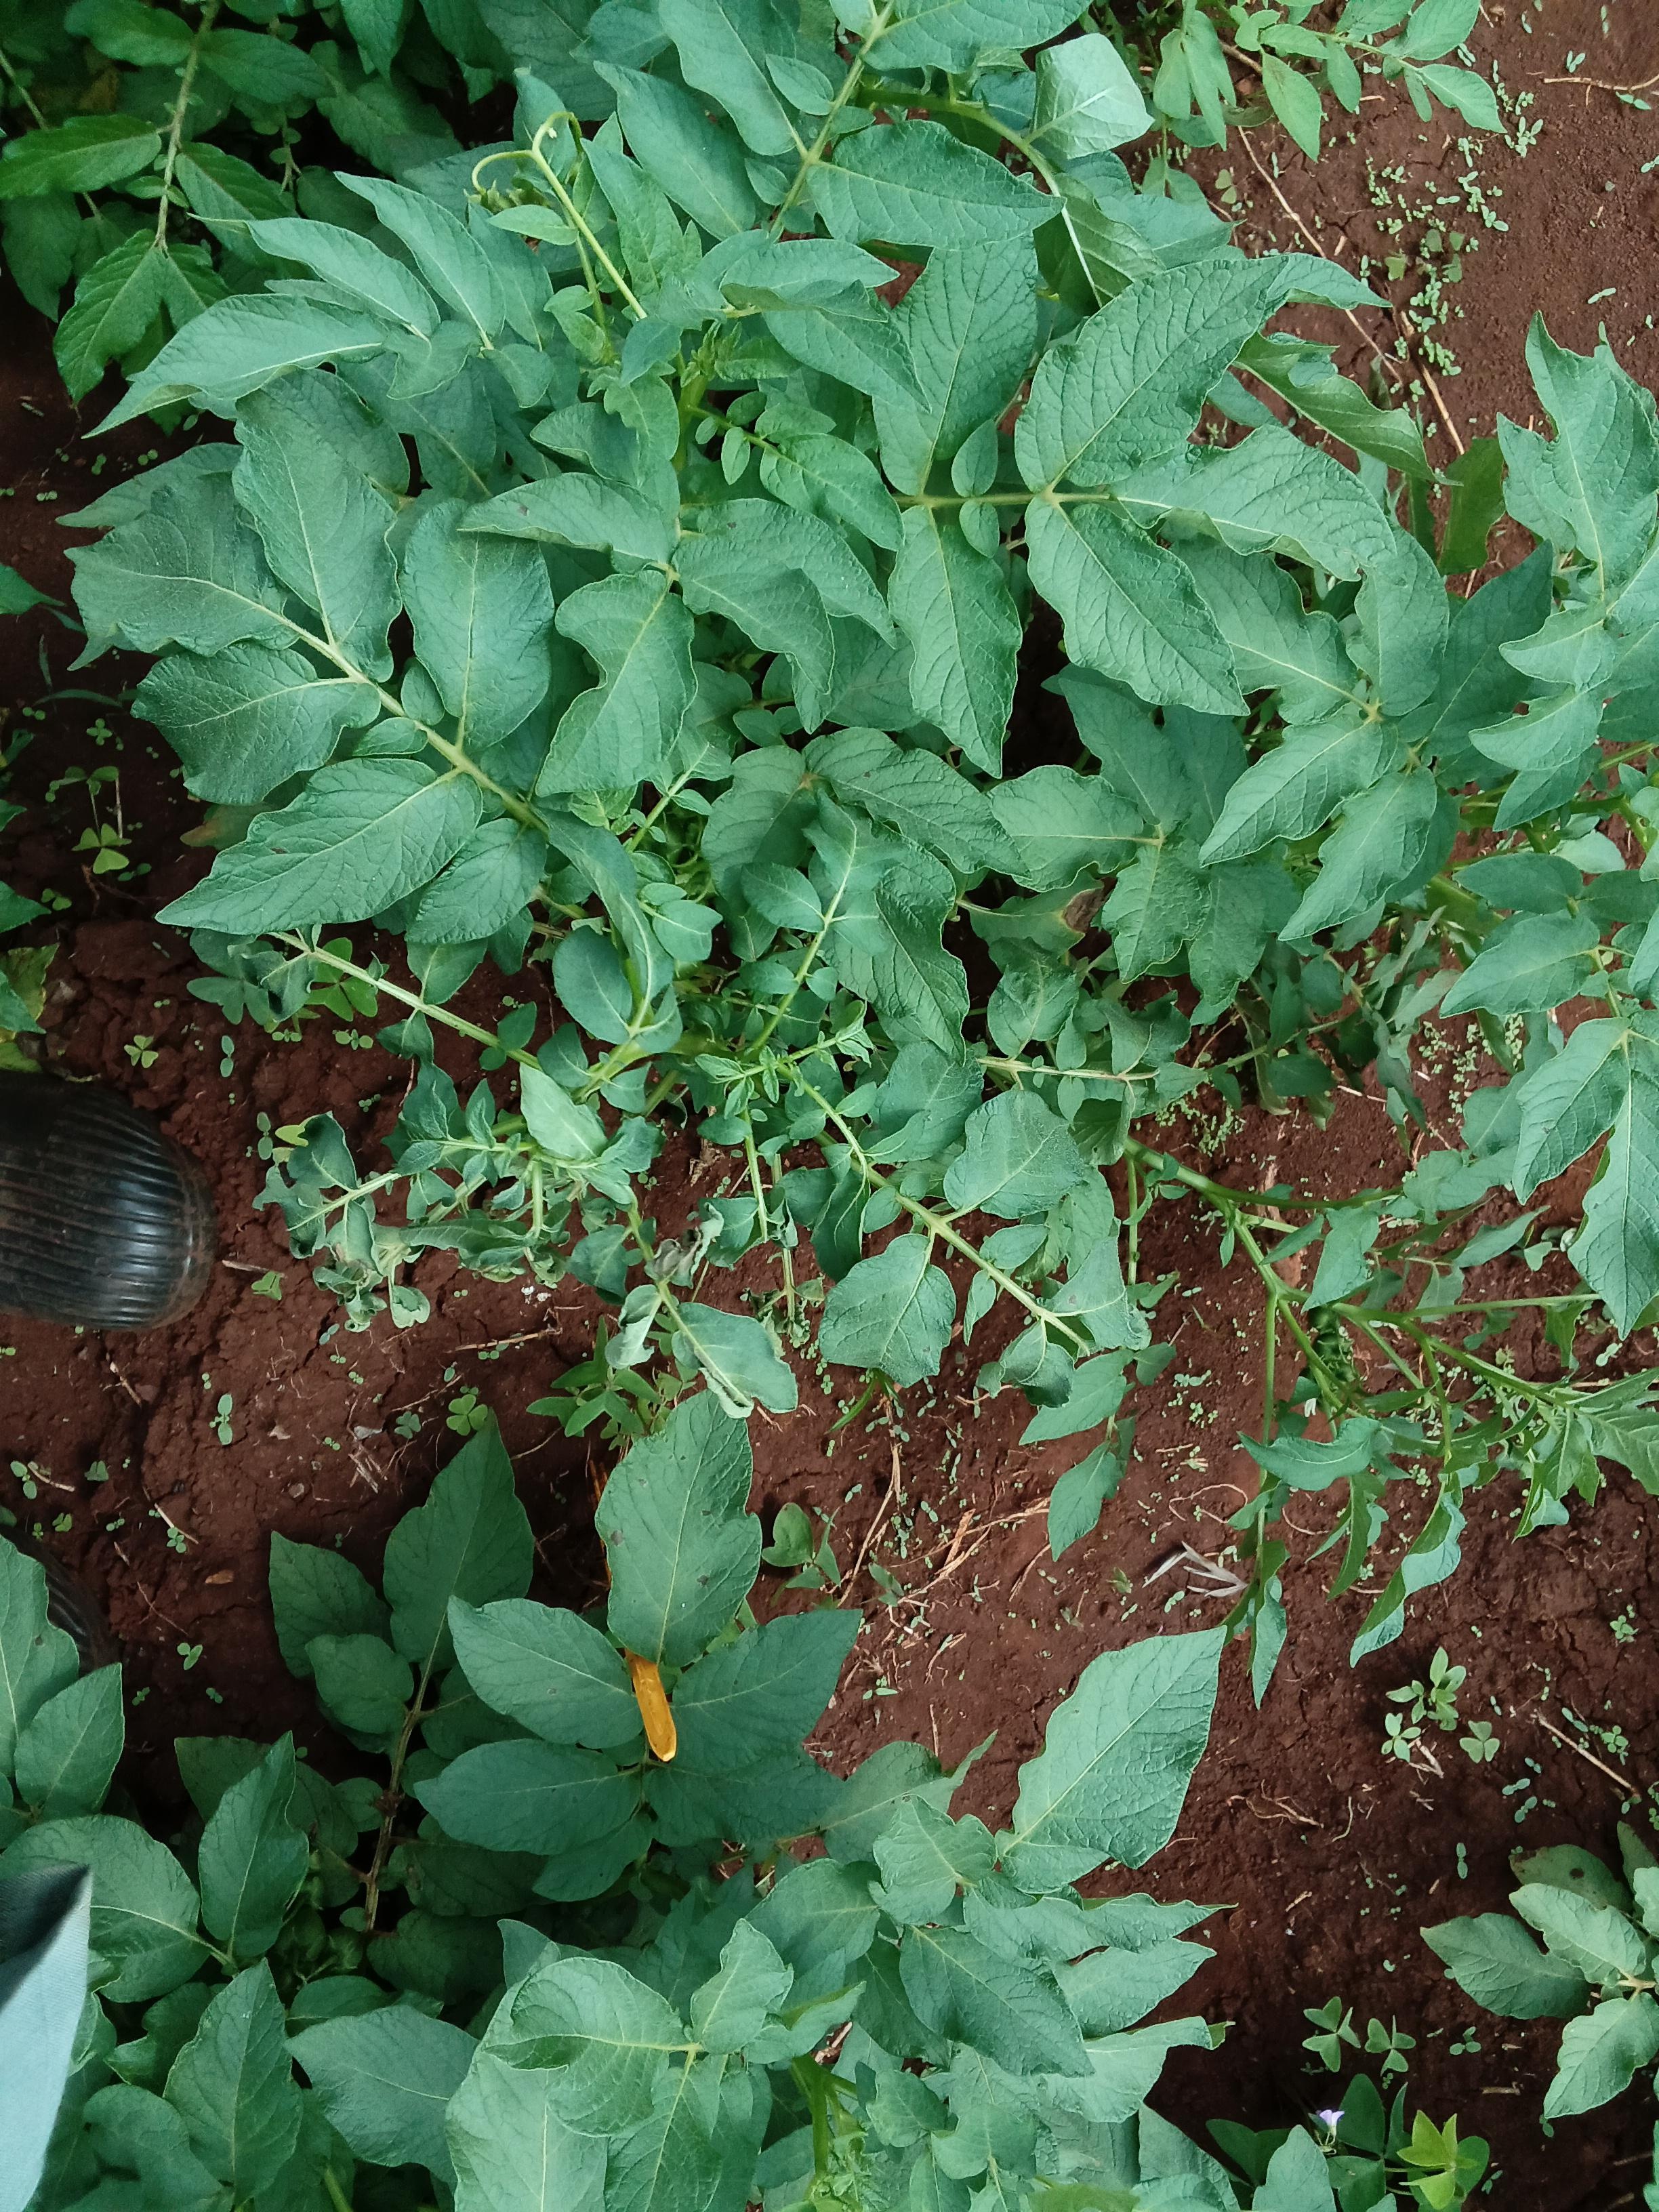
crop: potato
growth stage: flowering
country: Kenya
